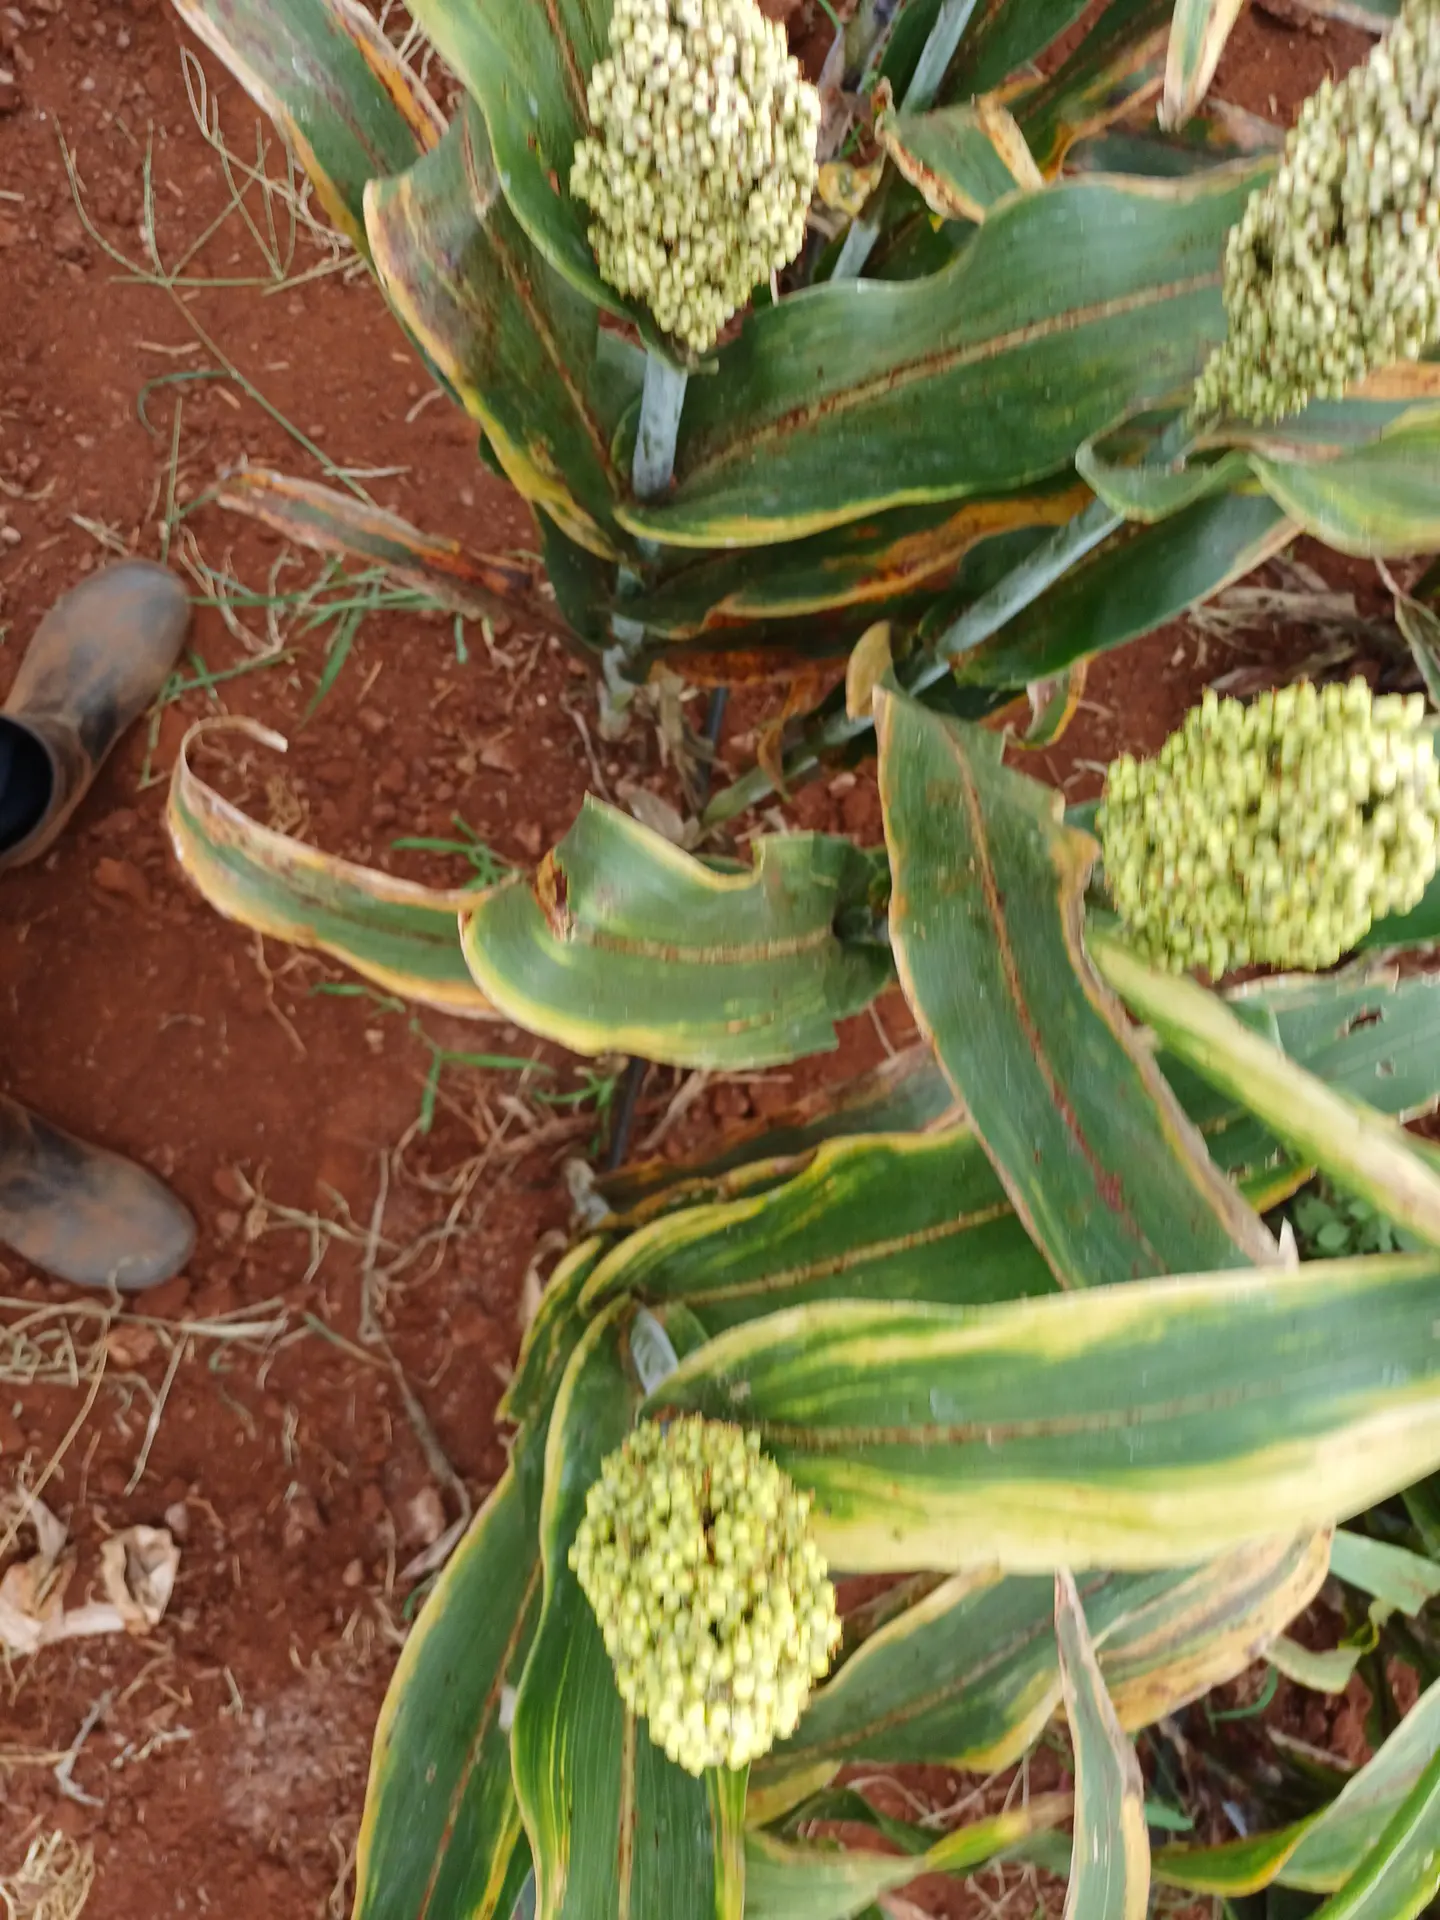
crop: sorghum
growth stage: filling grain
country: Kenya
